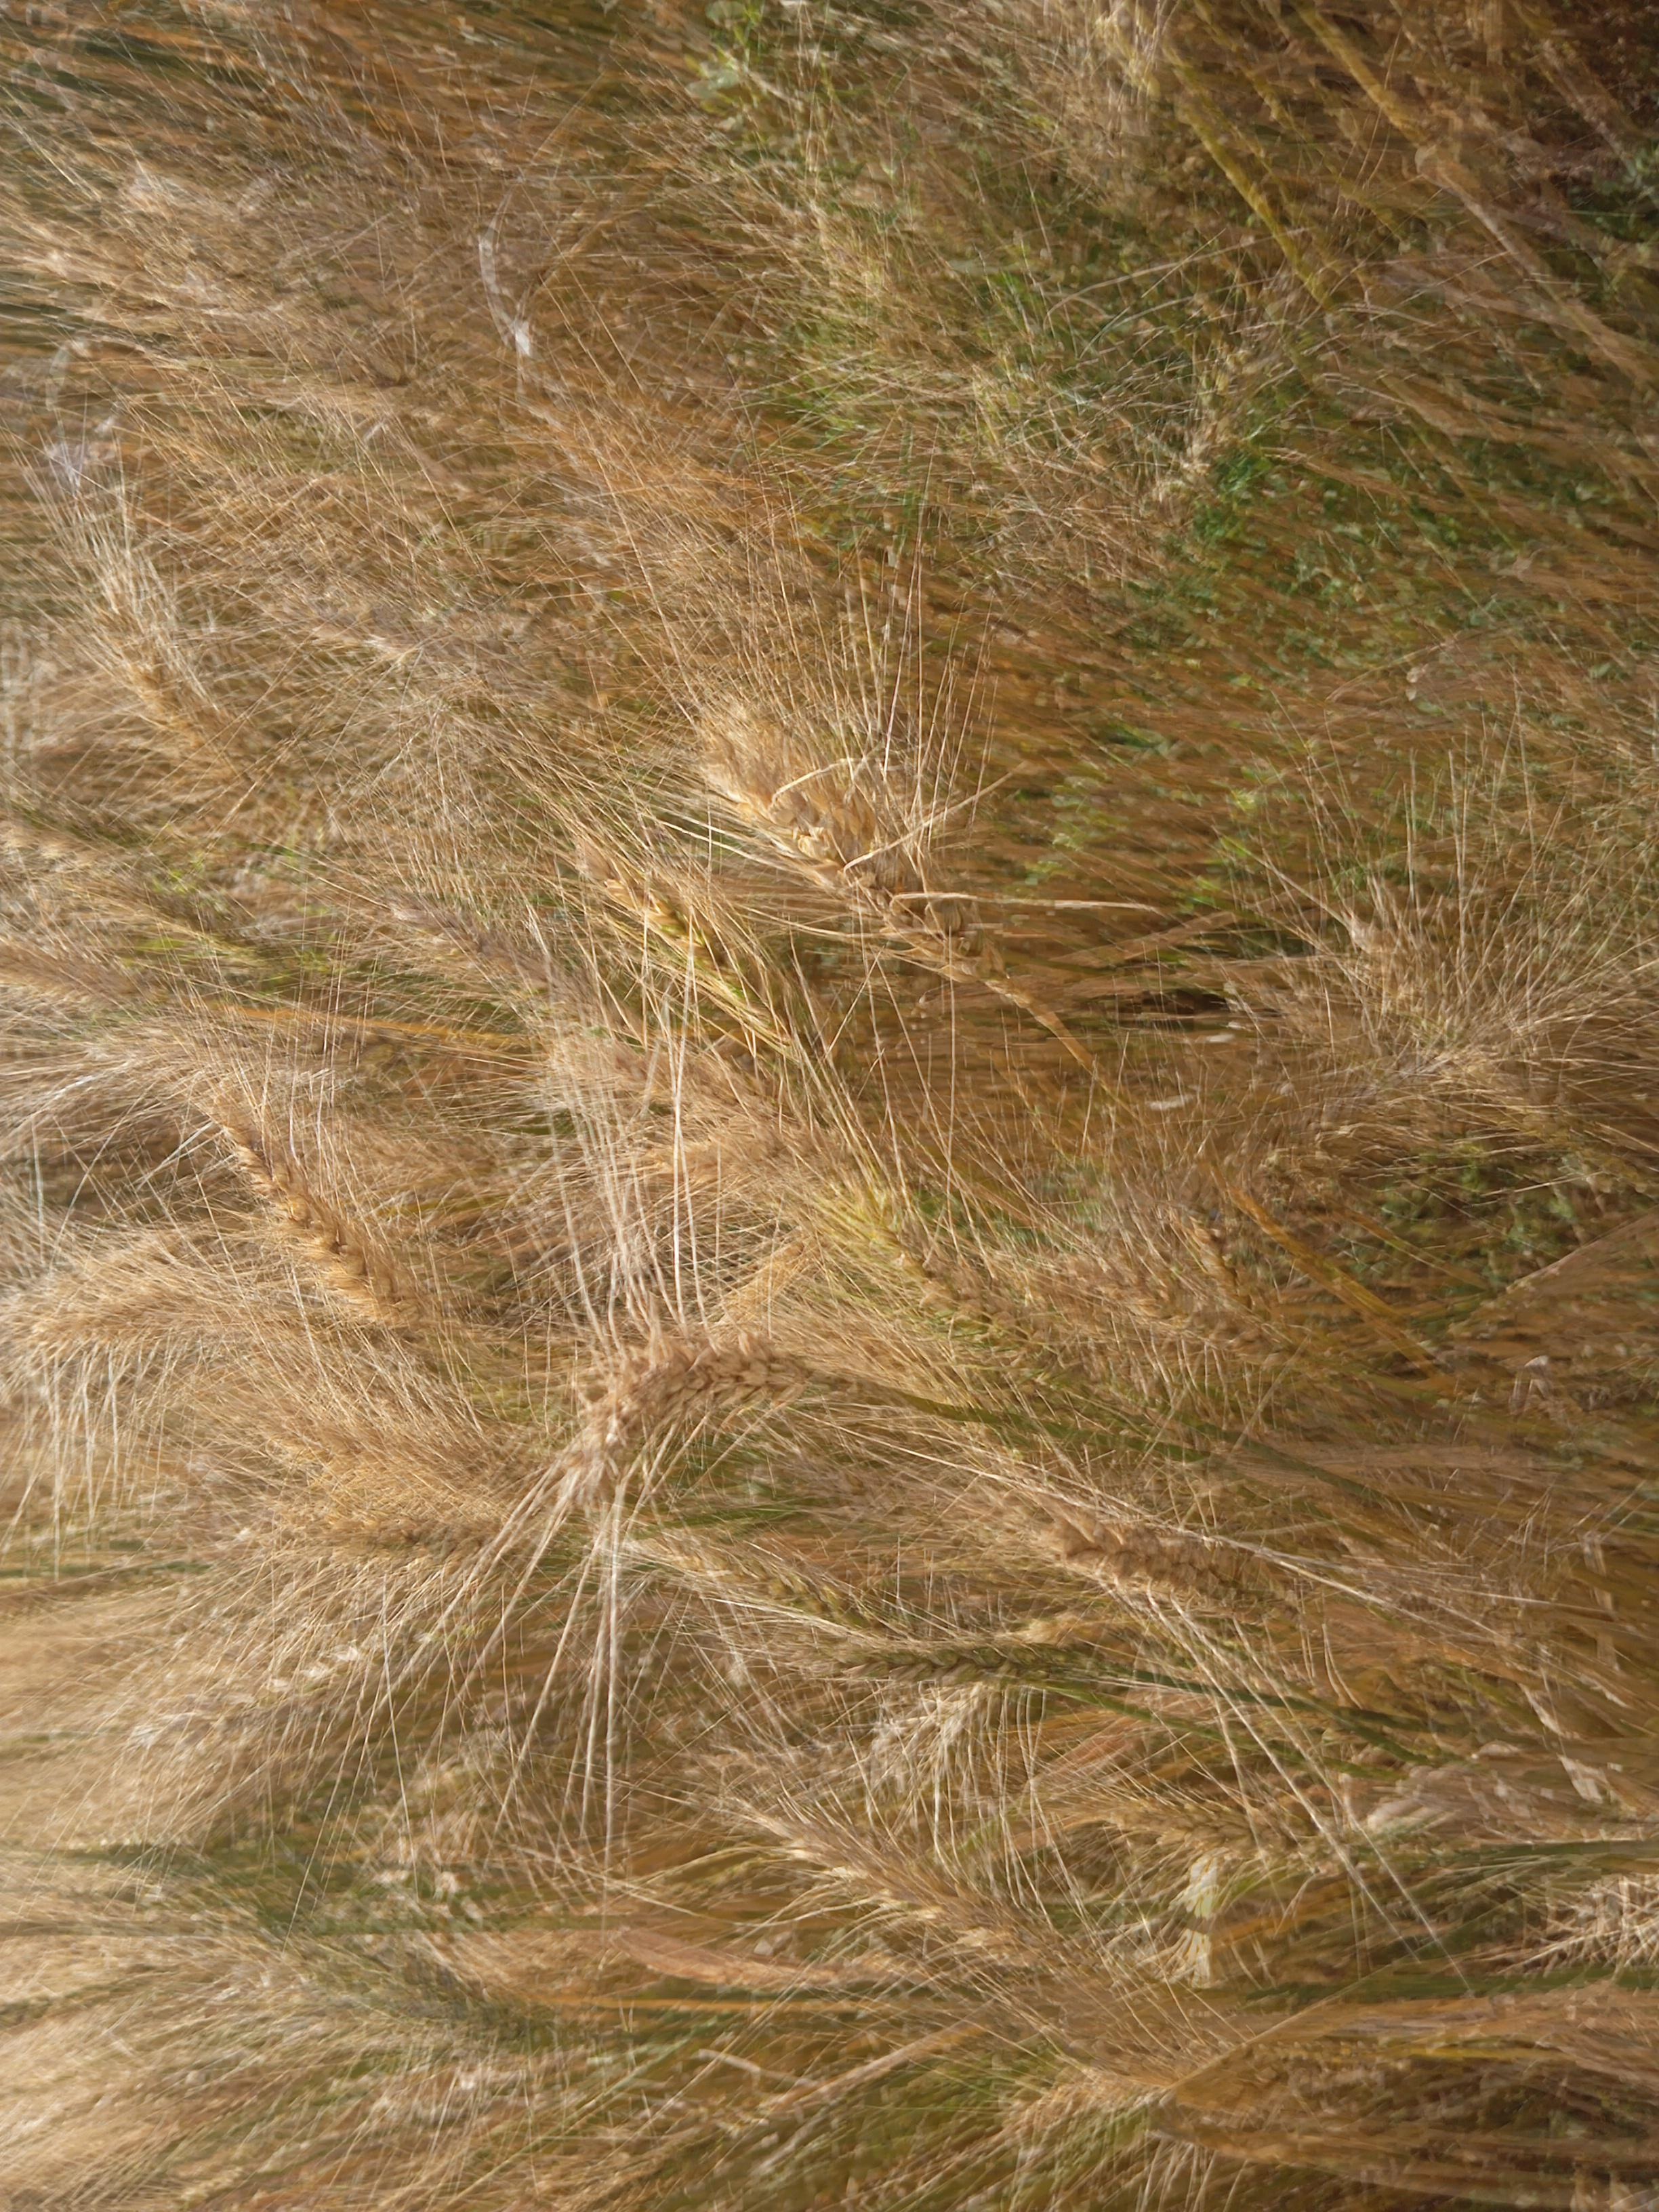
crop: wheat
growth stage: maturity
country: Kenya
